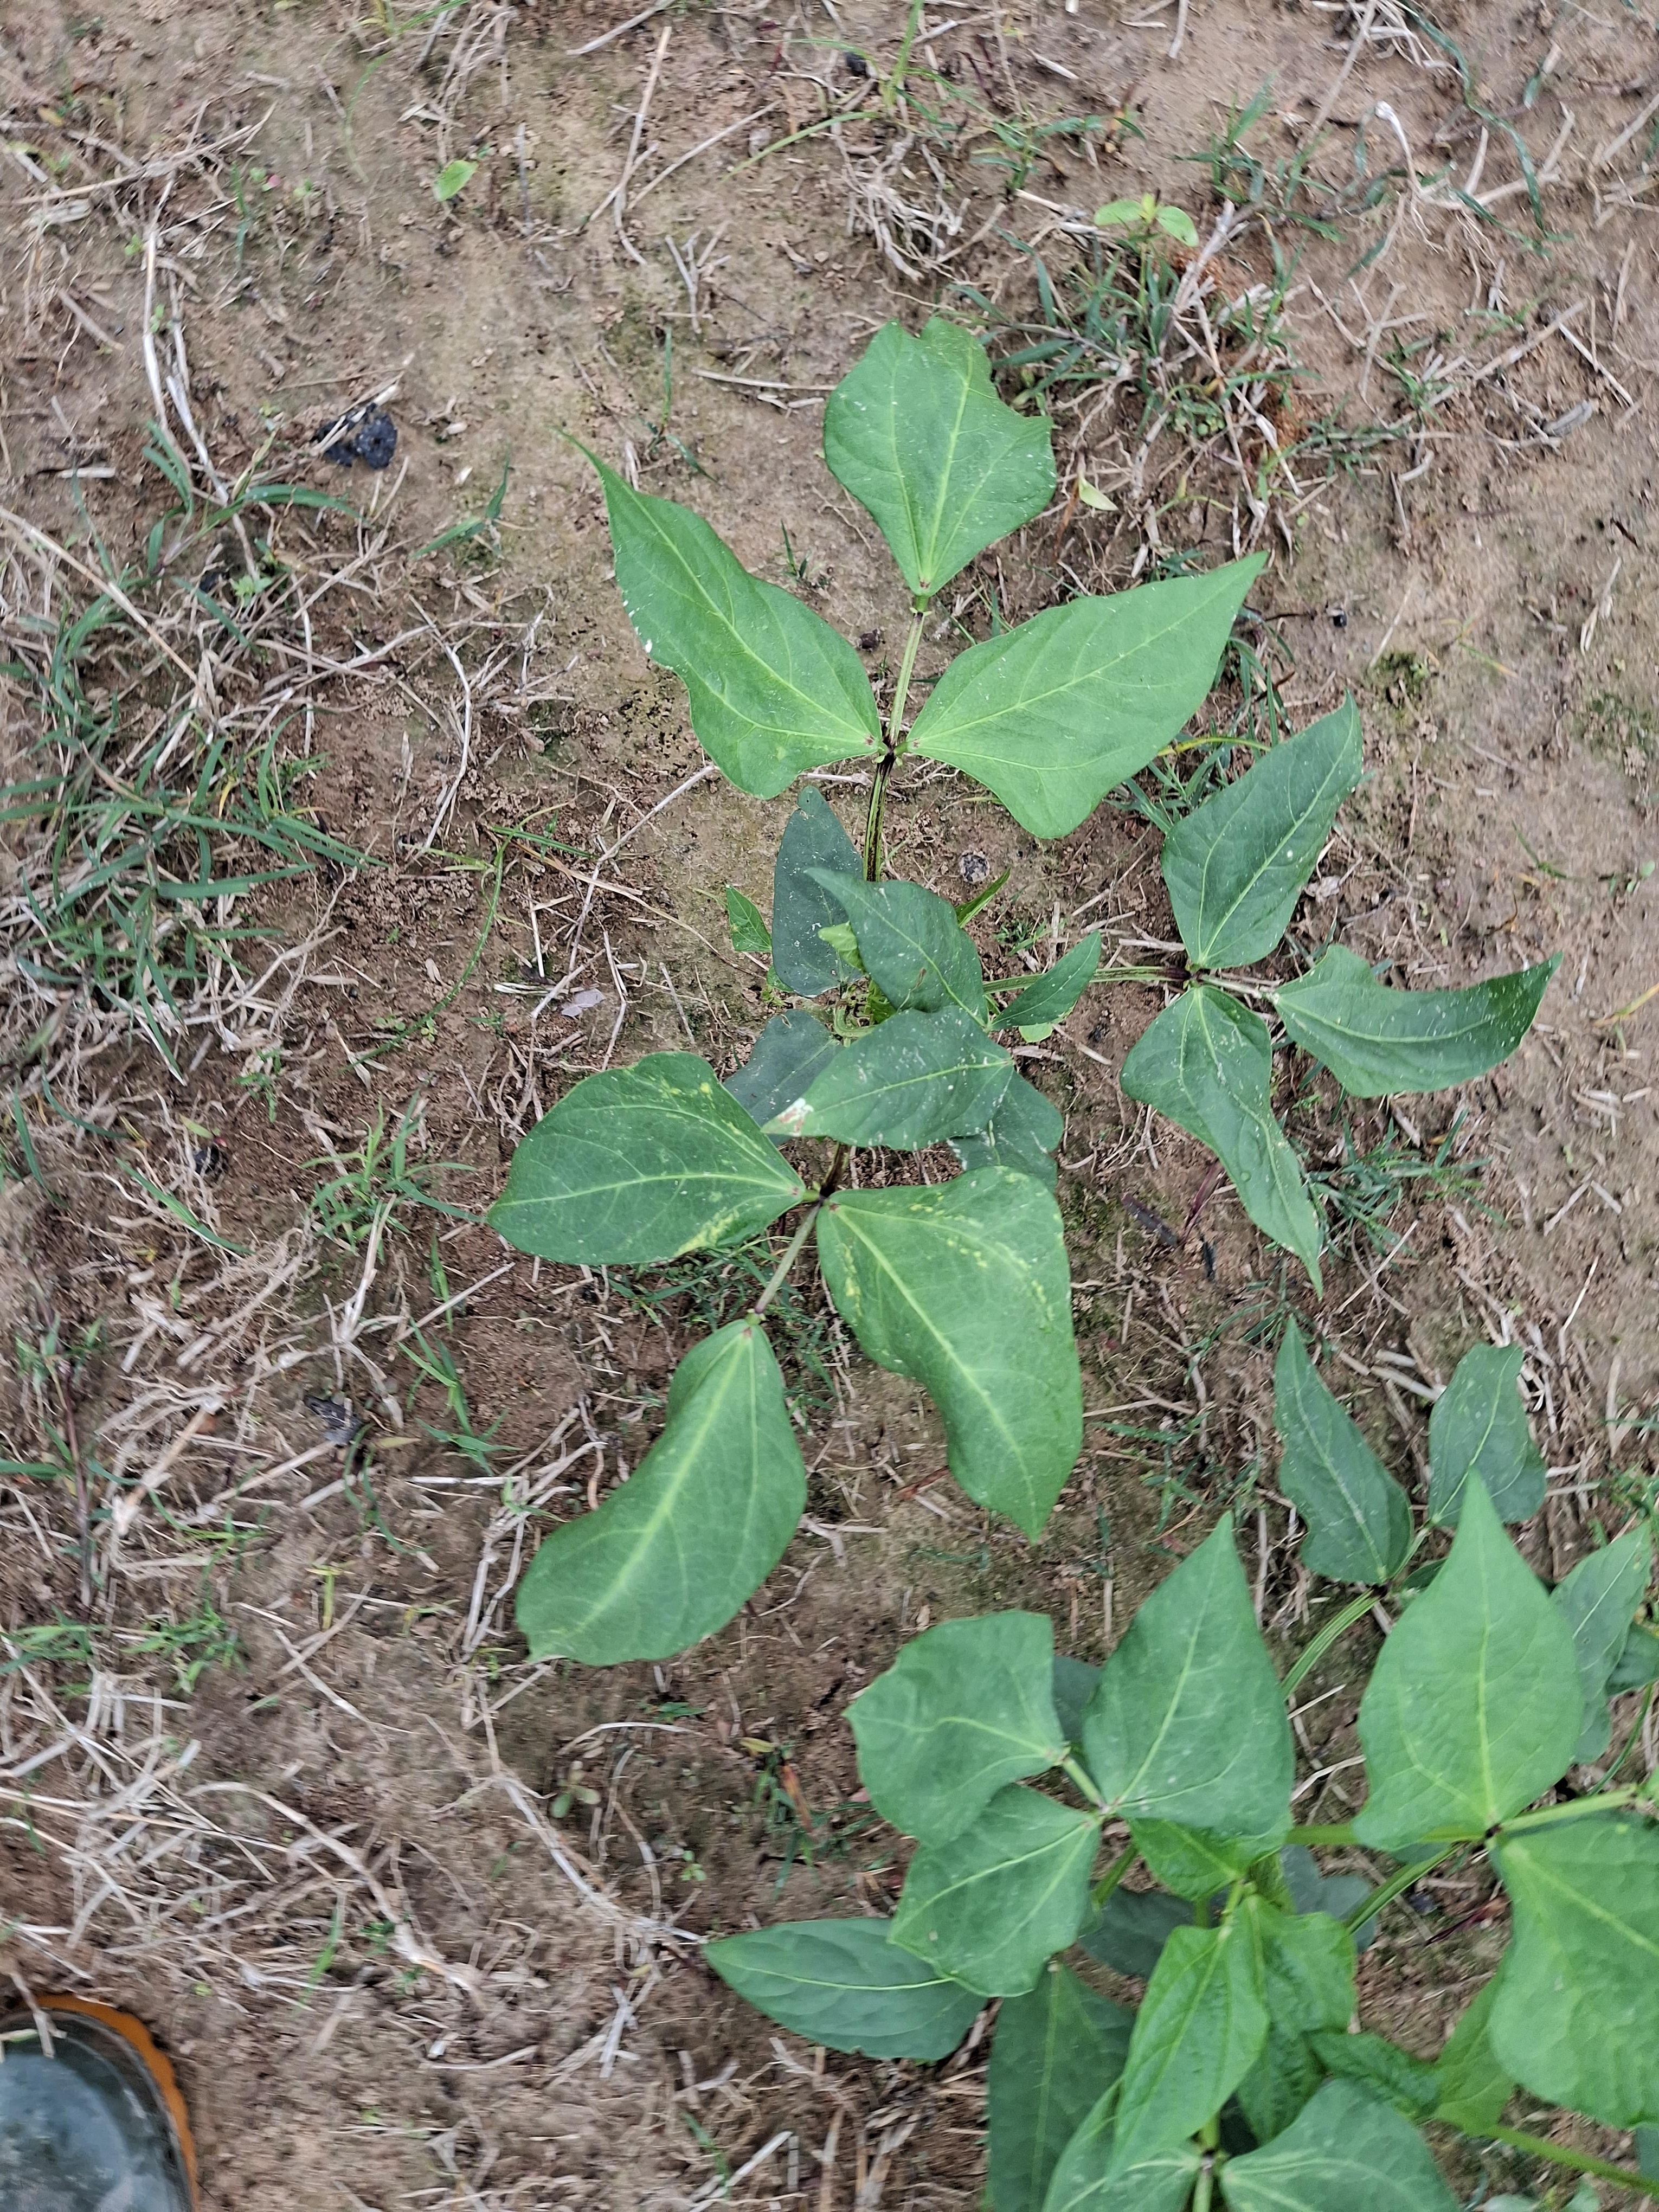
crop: cowpea
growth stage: emergence
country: Nigeria
